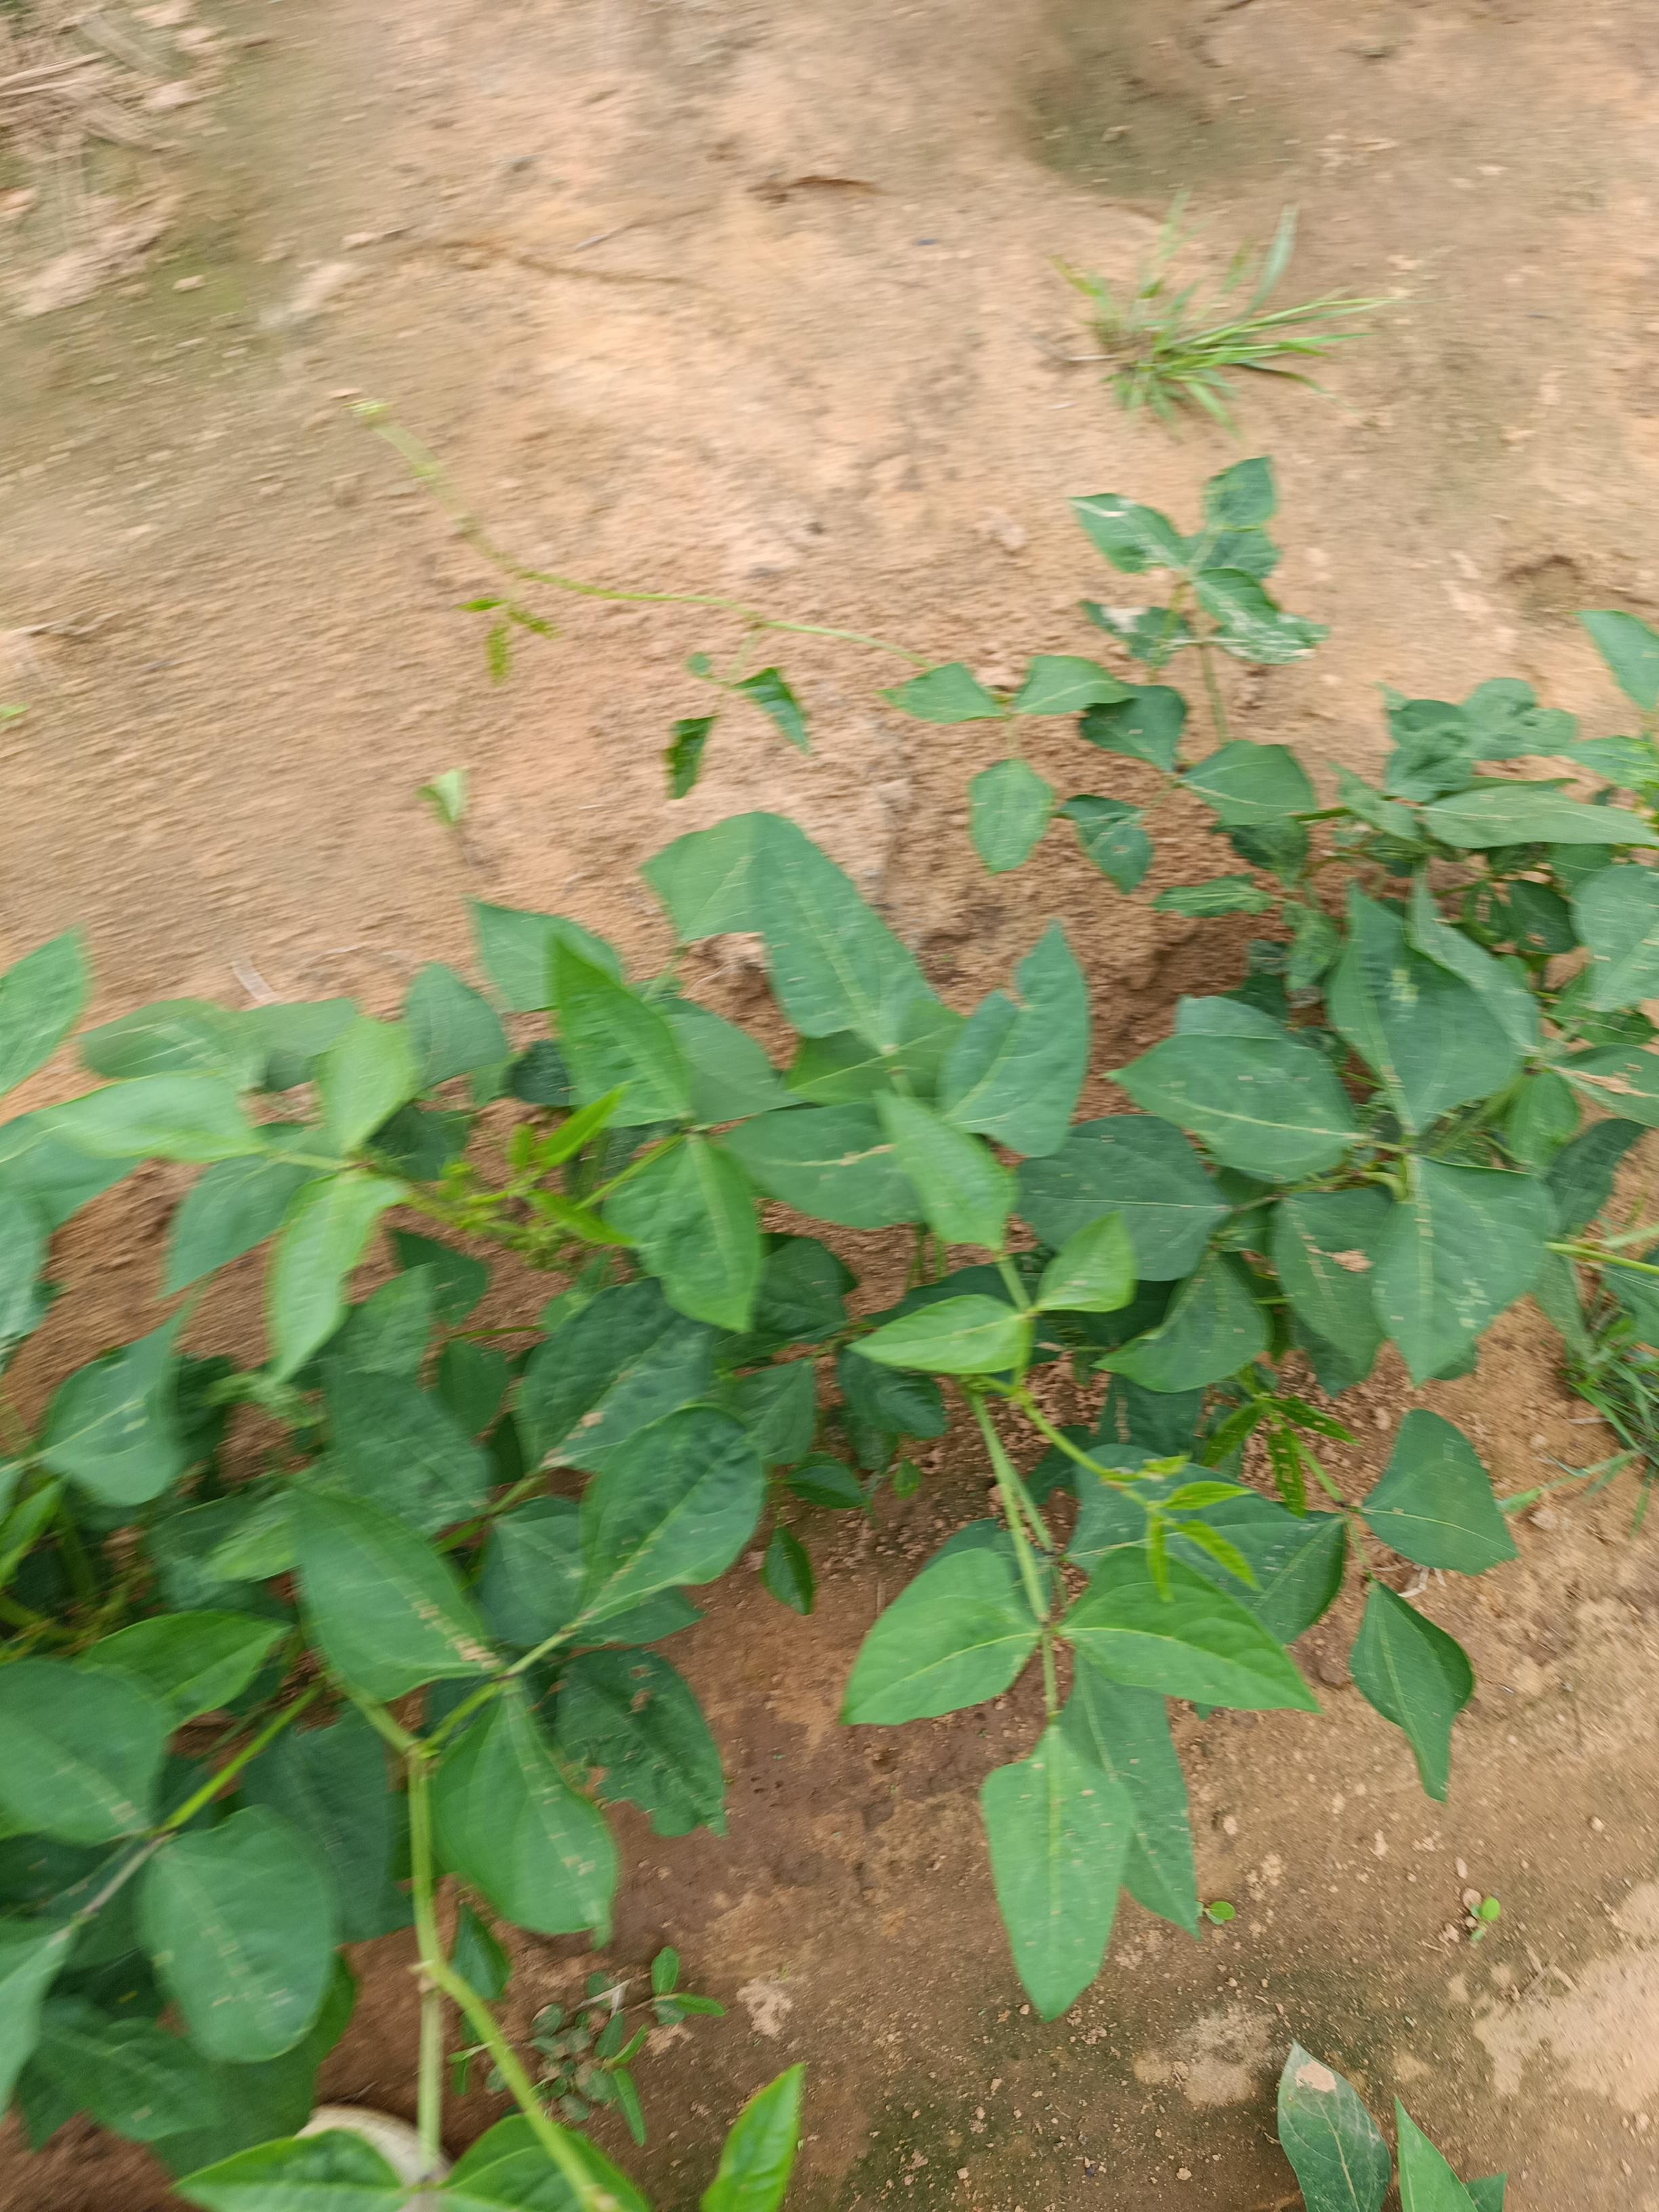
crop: cowpea
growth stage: emergence
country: Nigeria
